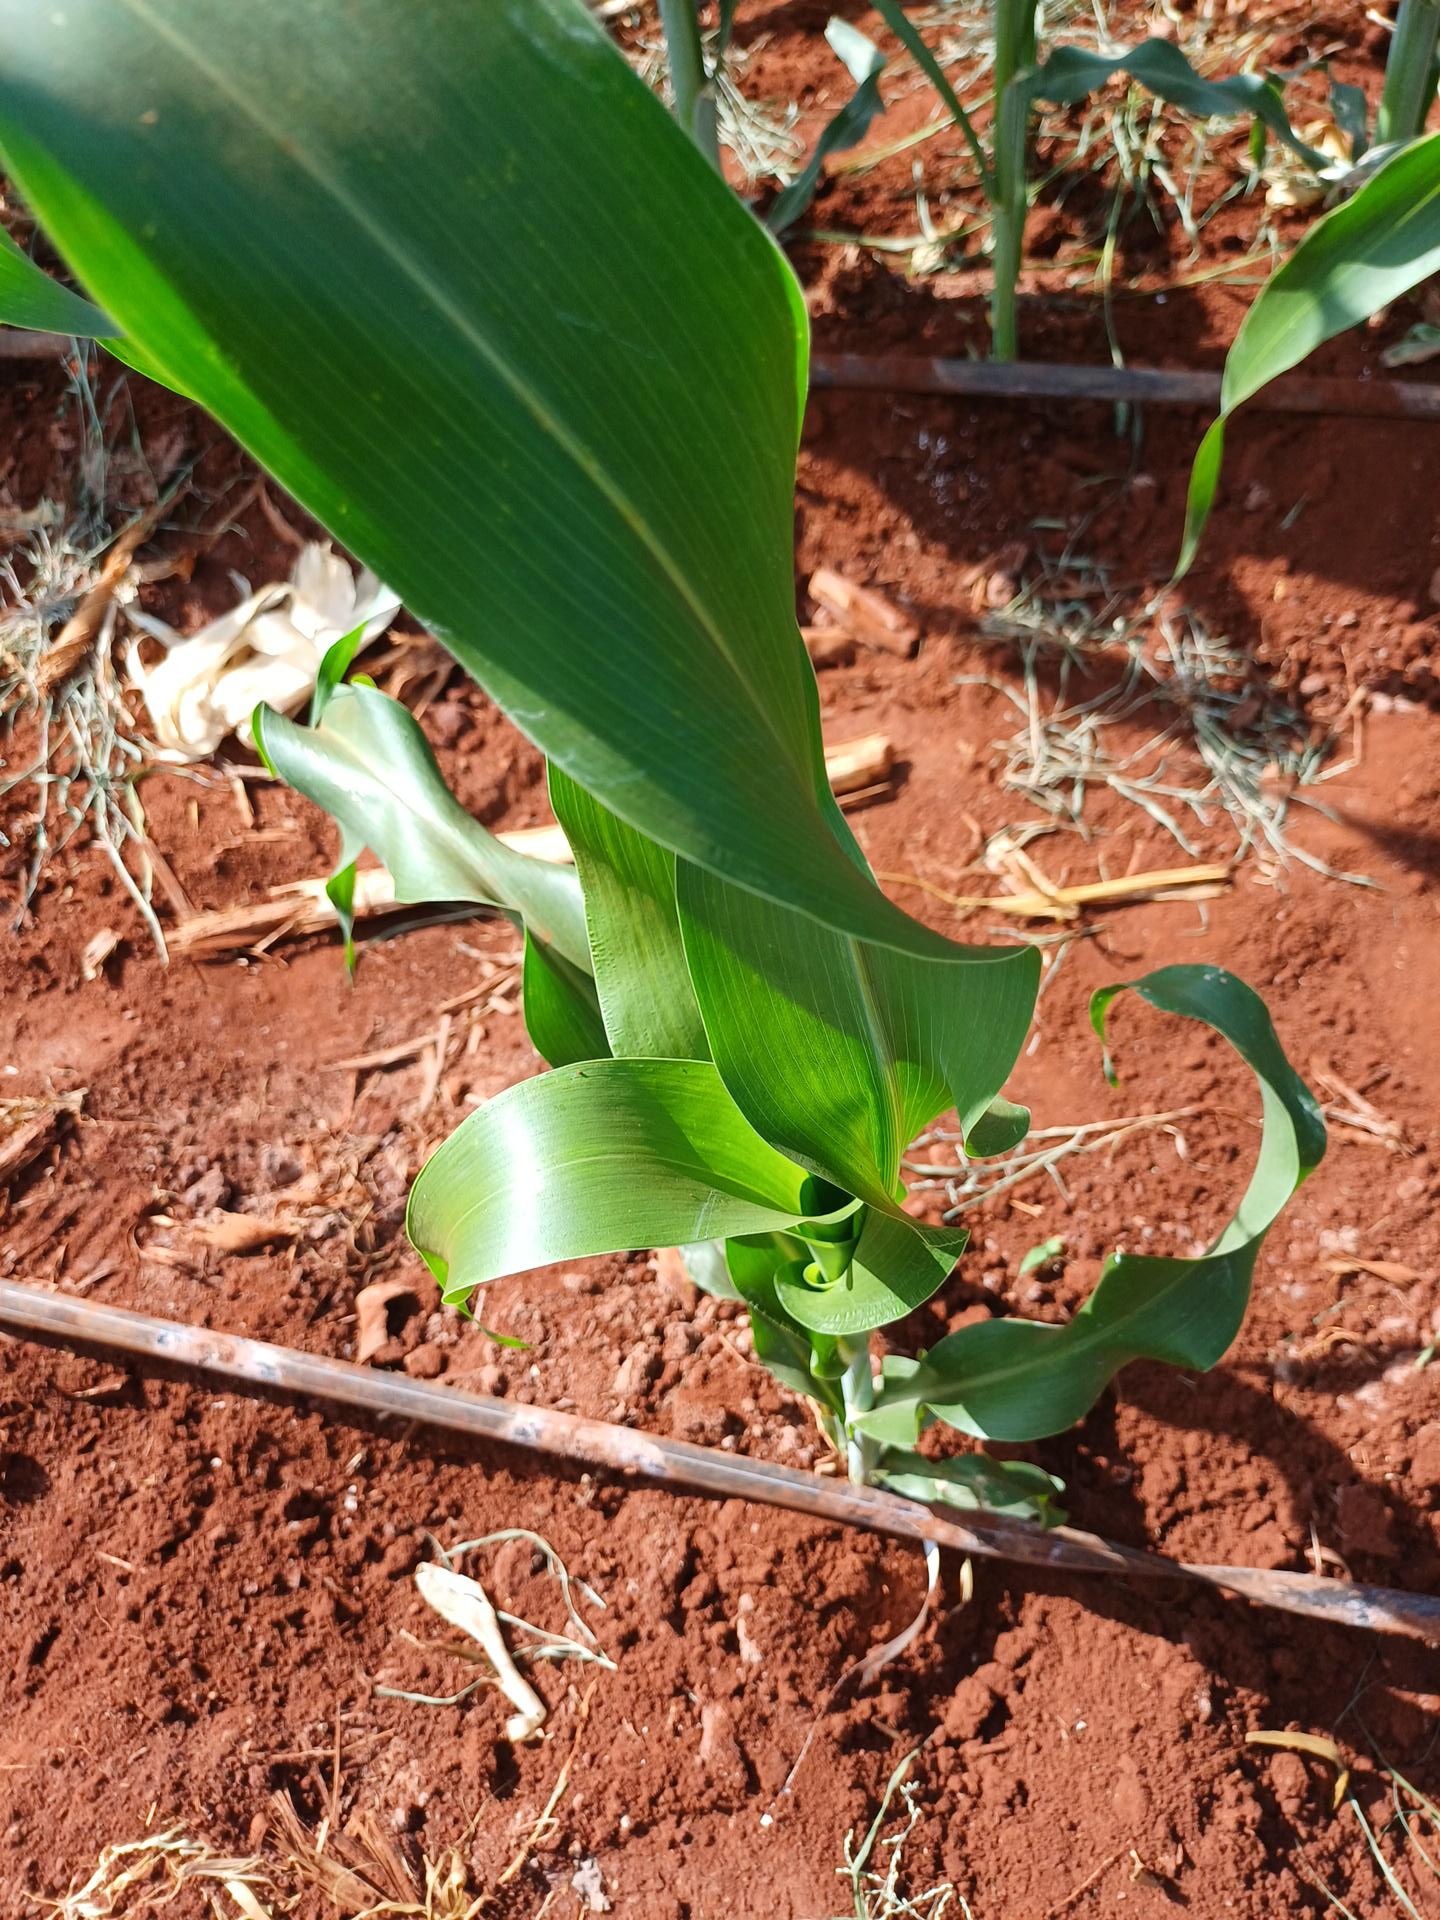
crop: sorghum
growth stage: vegetative
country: Kenya
